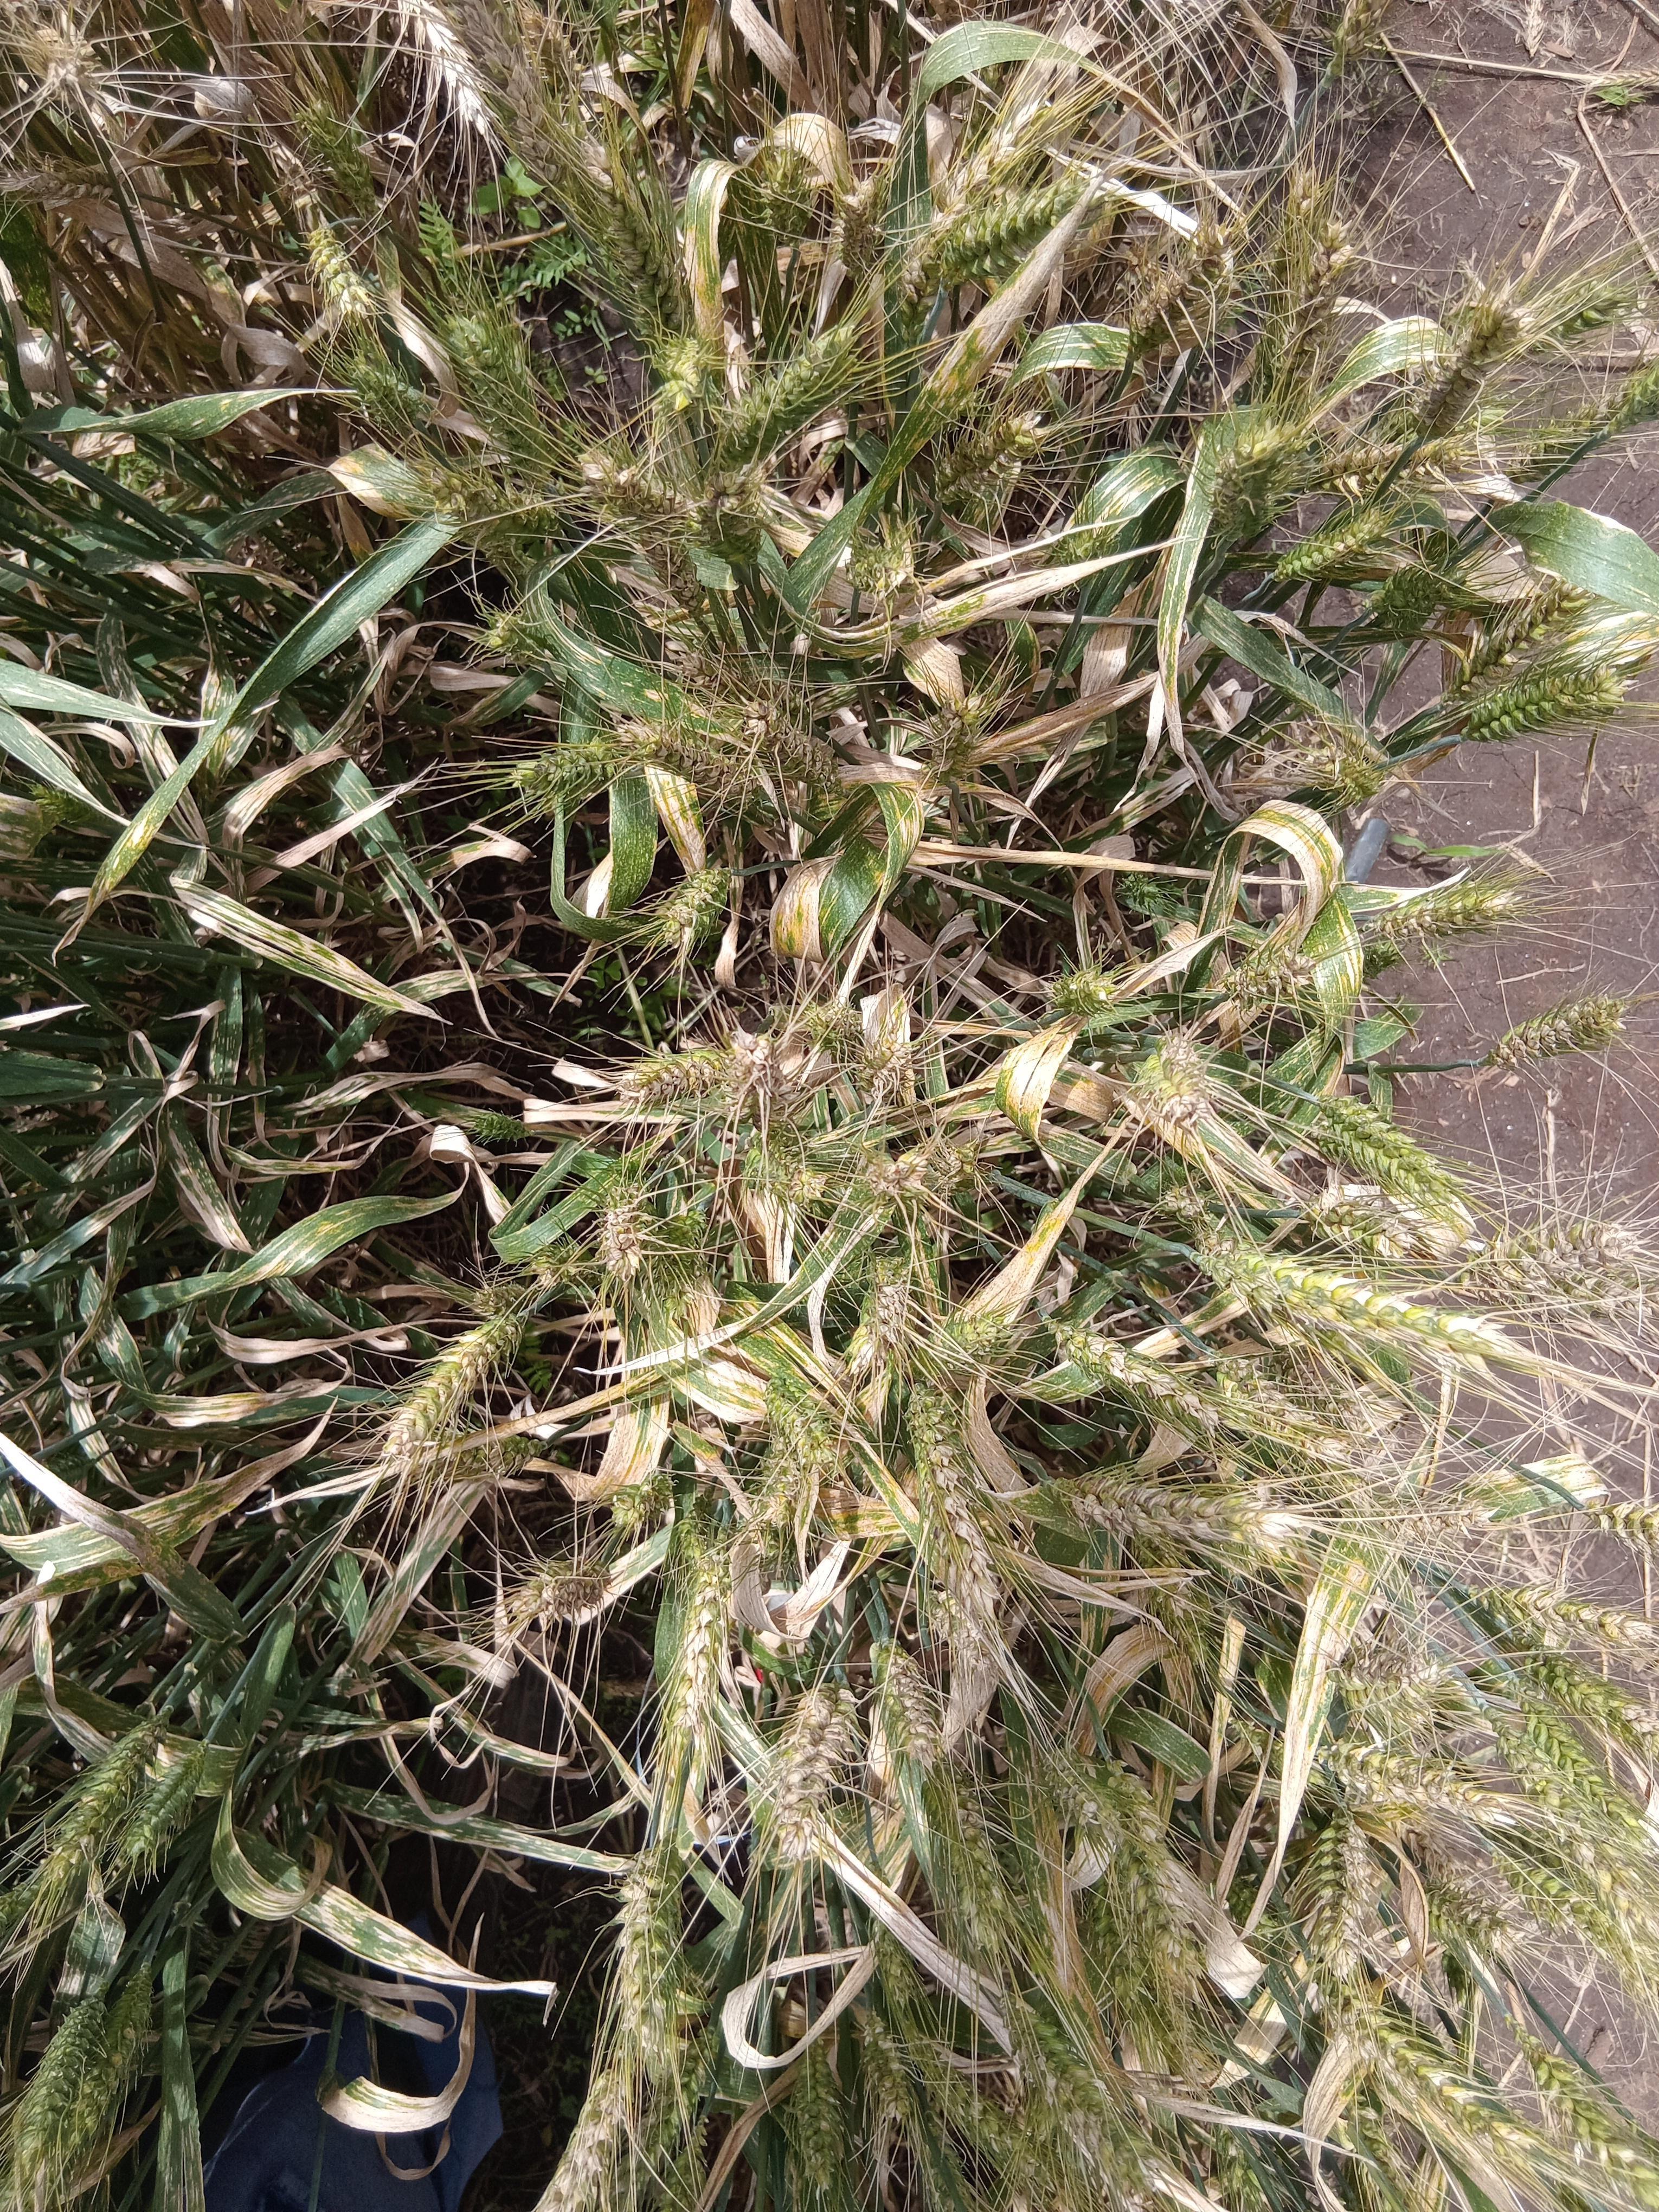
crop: wheat
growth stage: maturity
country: Kenya
